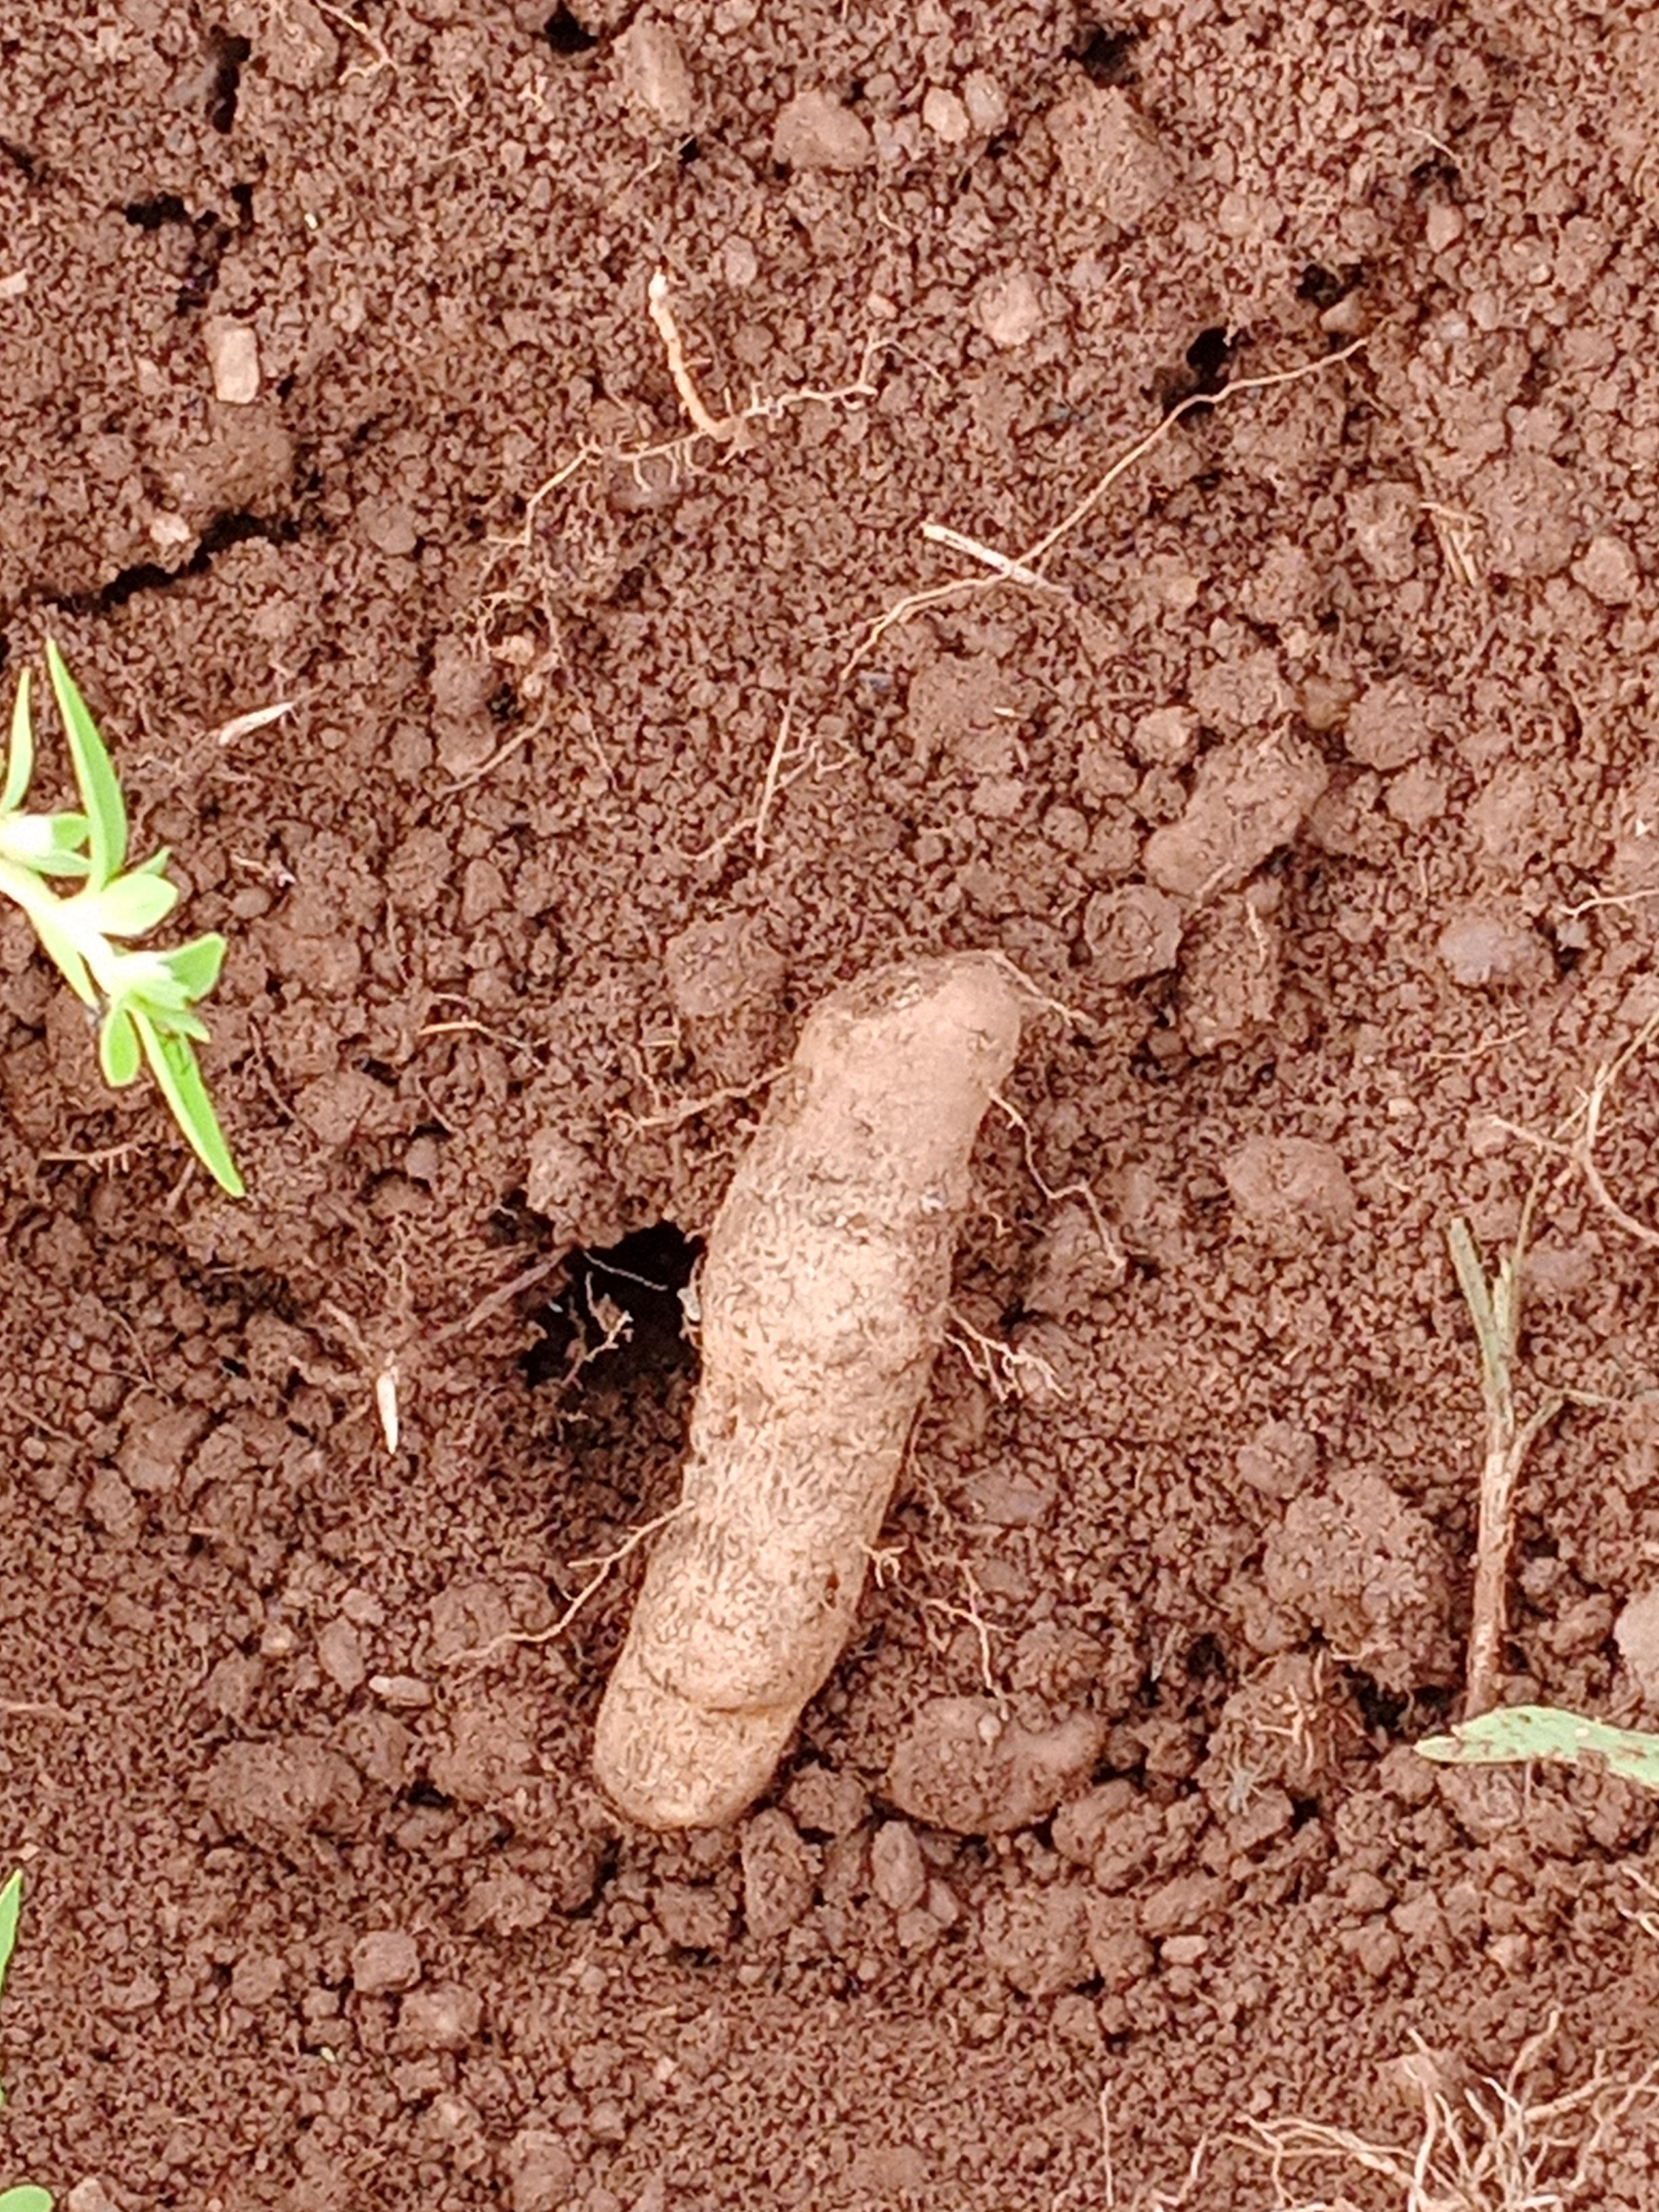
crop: yam
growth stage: harvest
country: Nigeria
